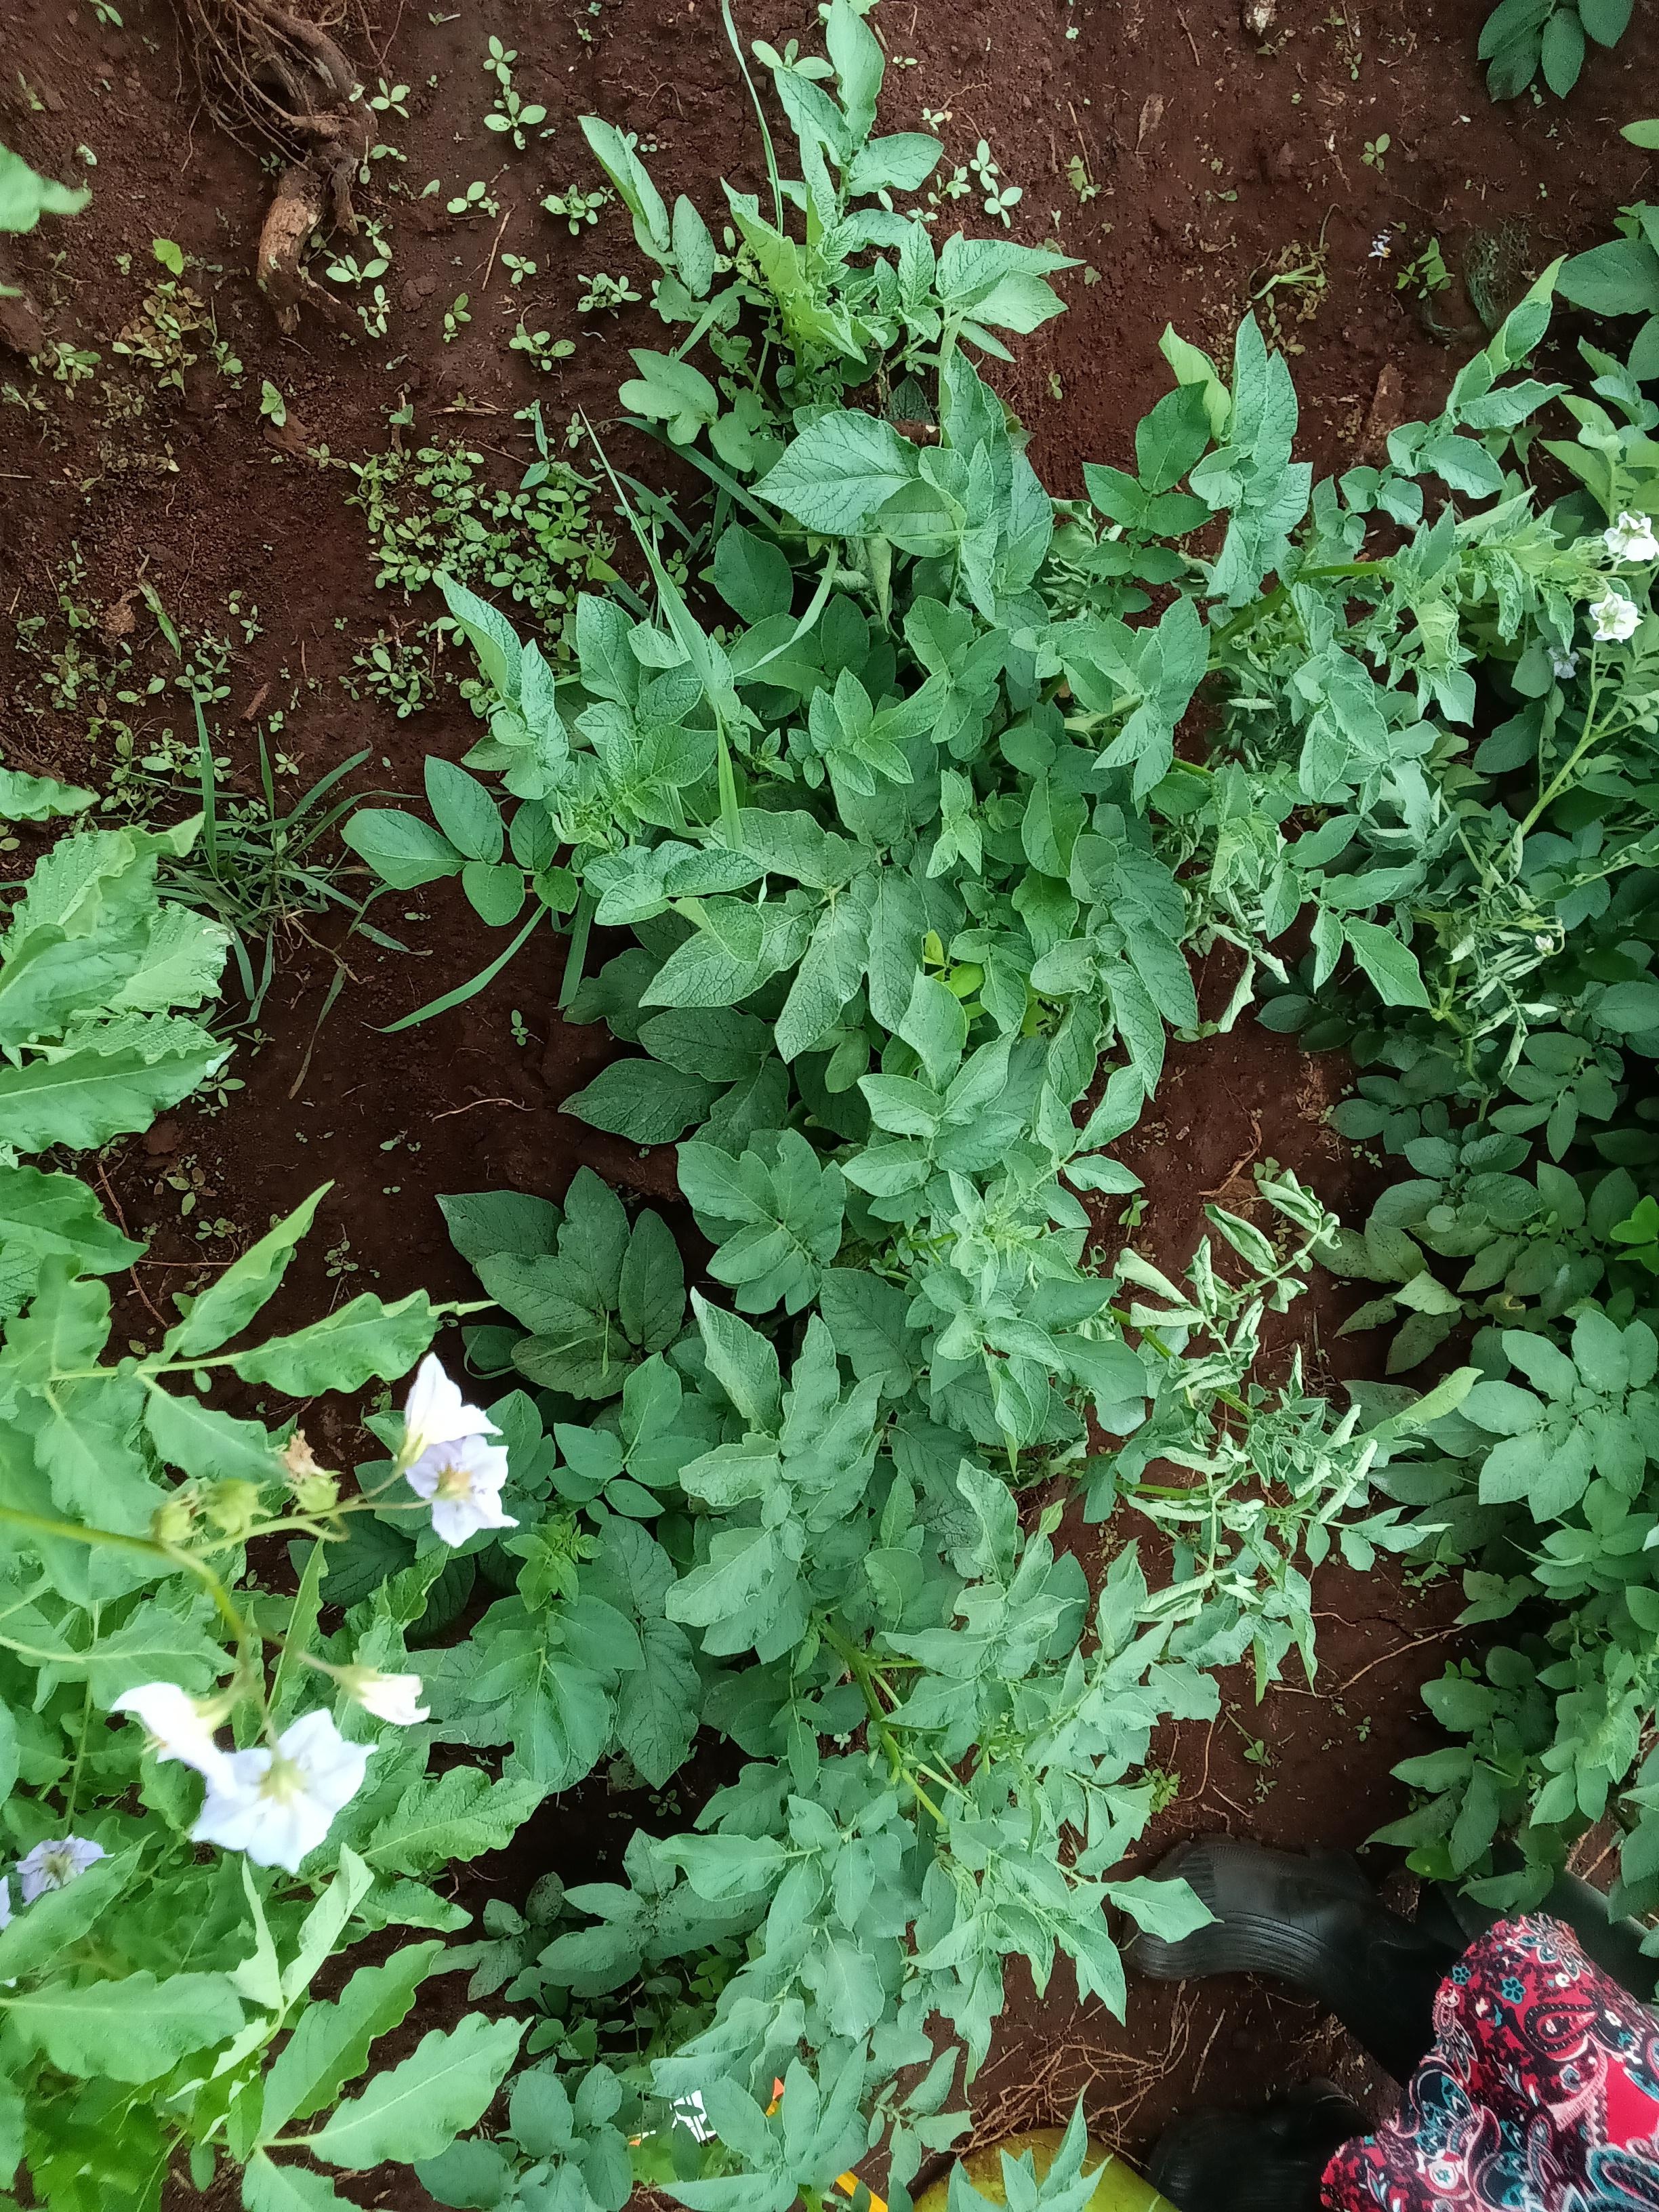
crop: potato
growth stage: flowering
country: Kenya
